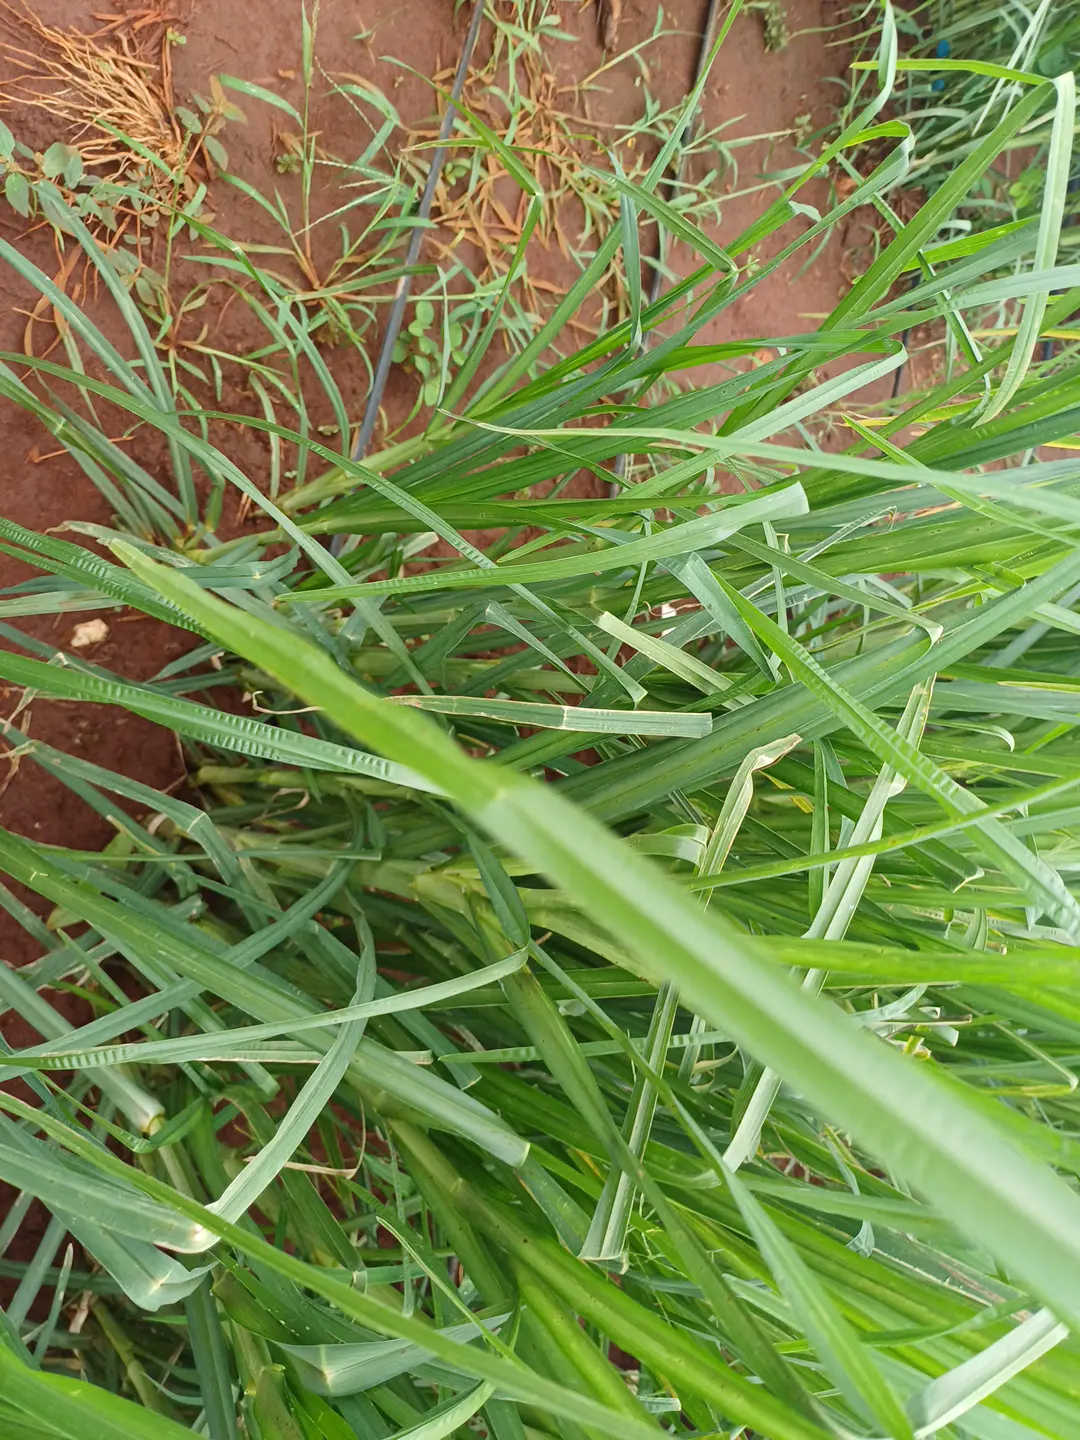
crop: finger millet
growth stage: vegetative
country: Kenya
